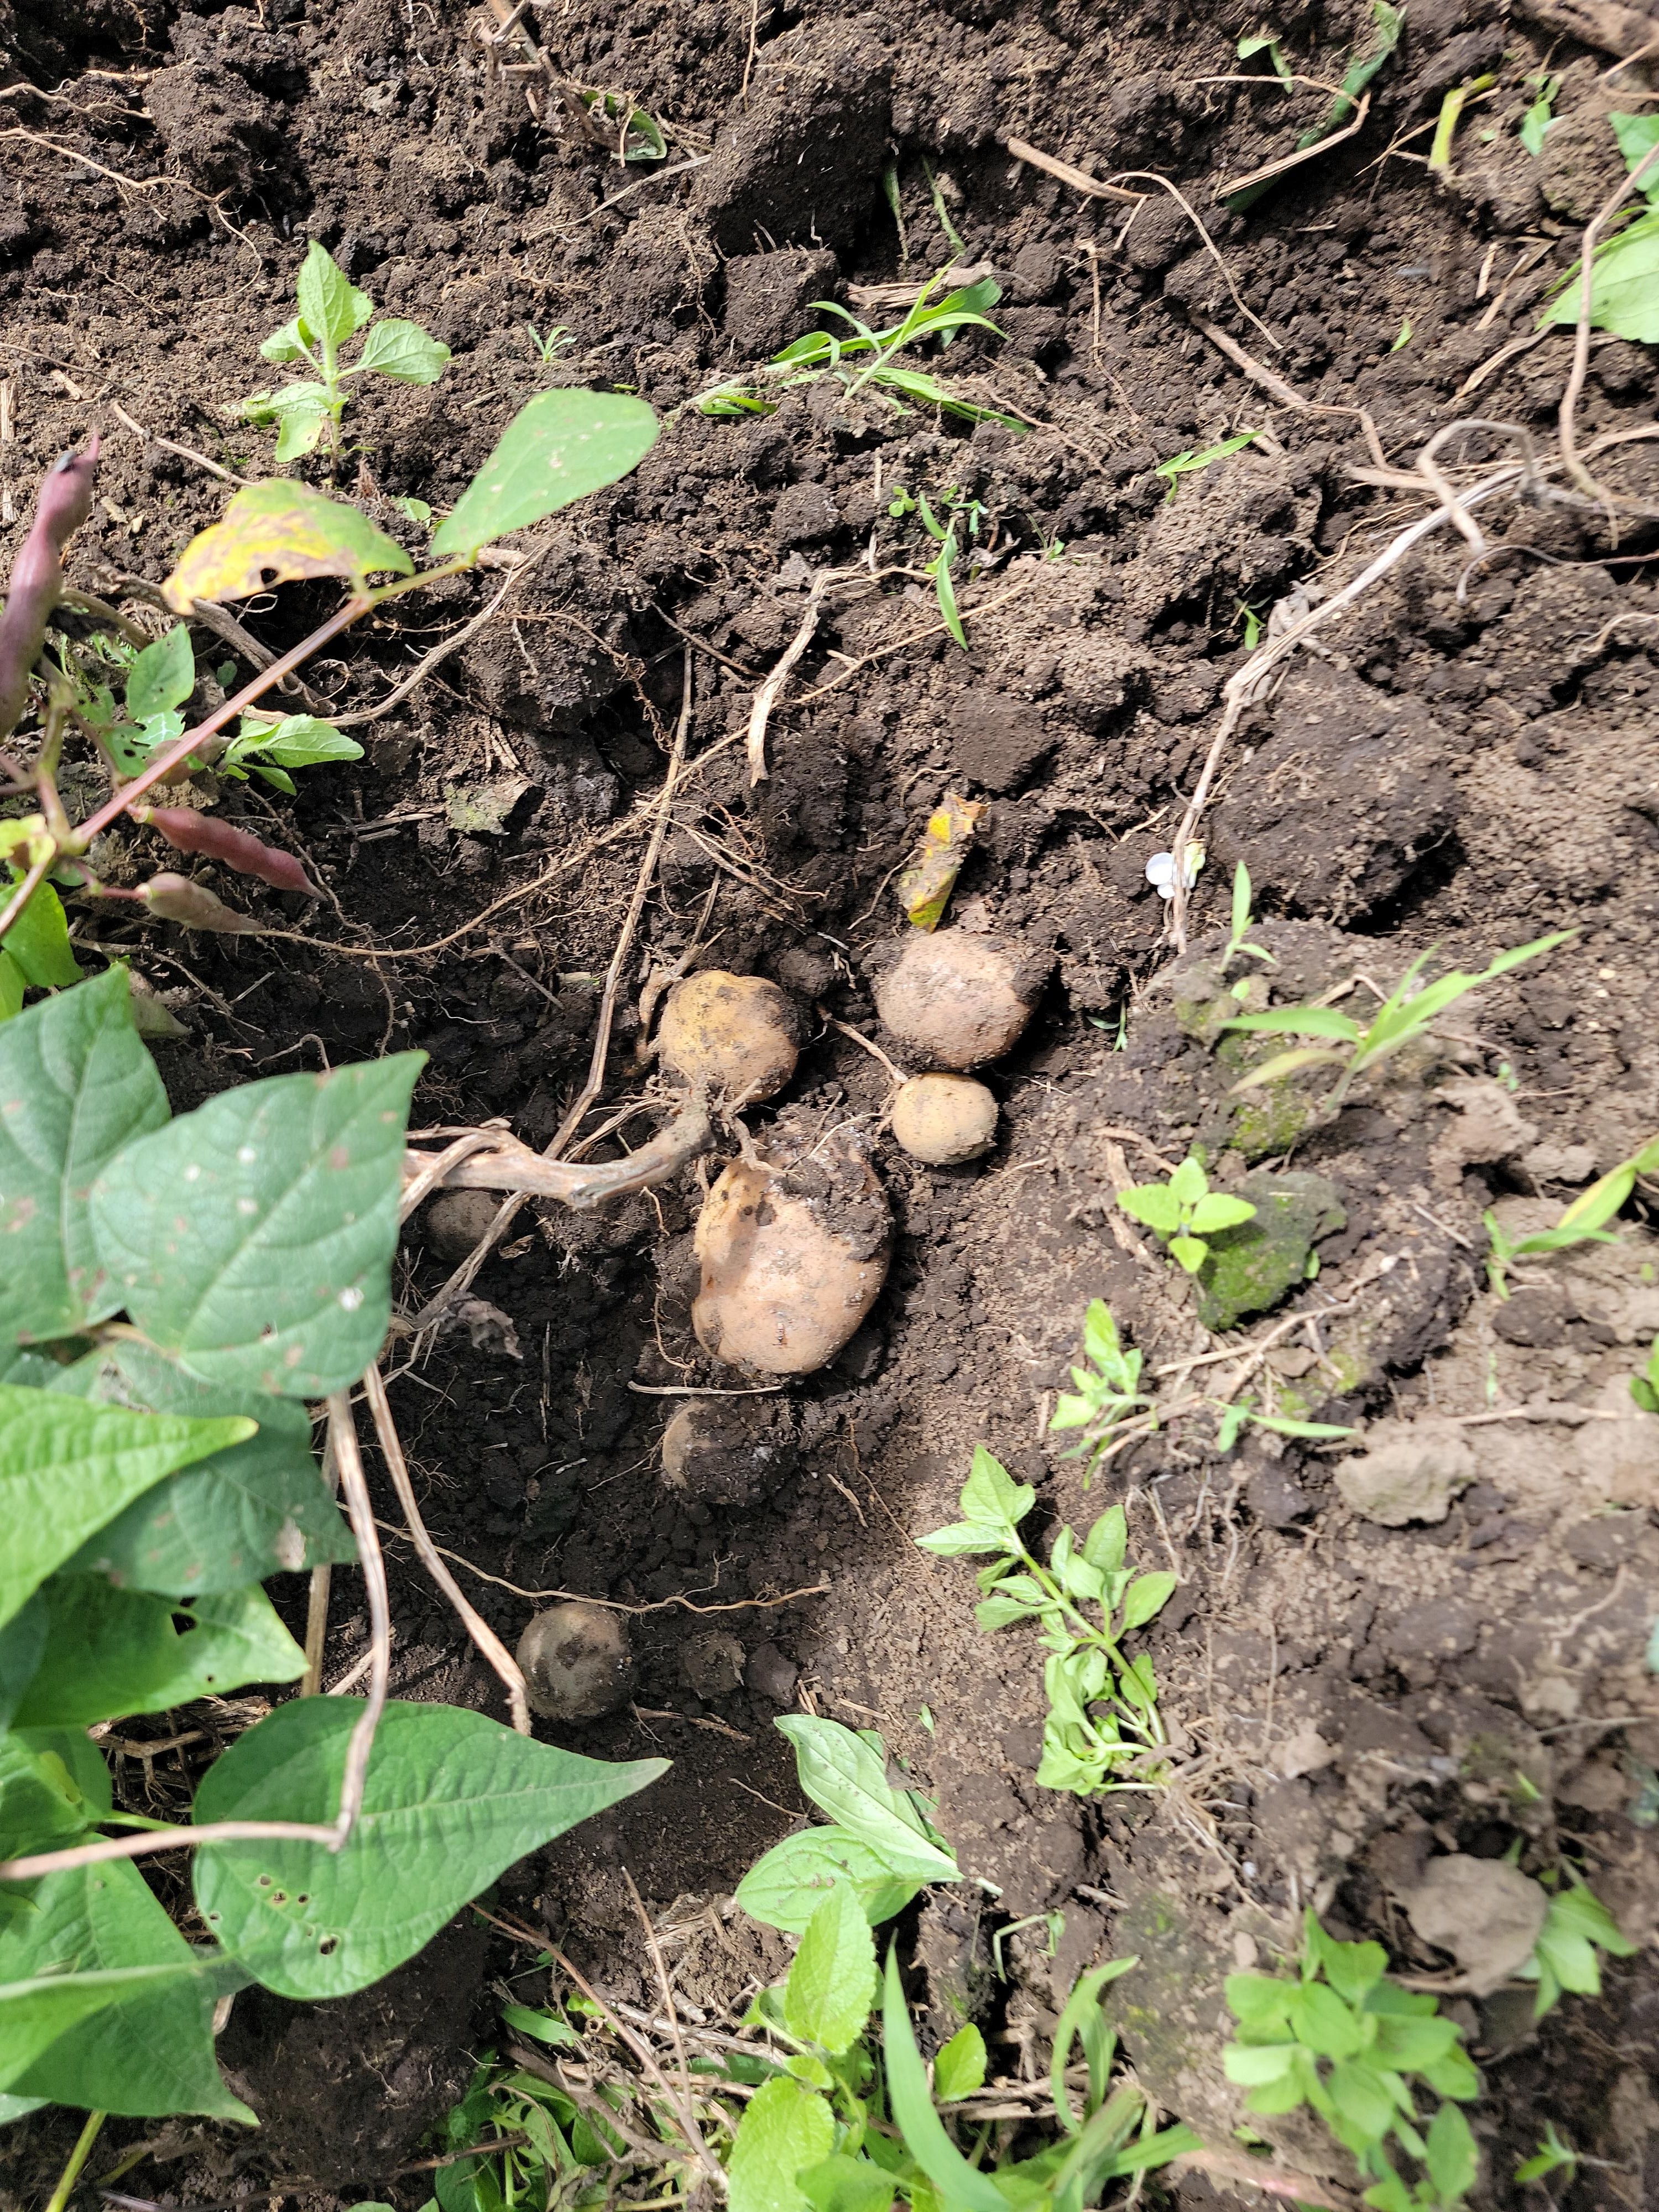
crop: potato
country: Tanzania
